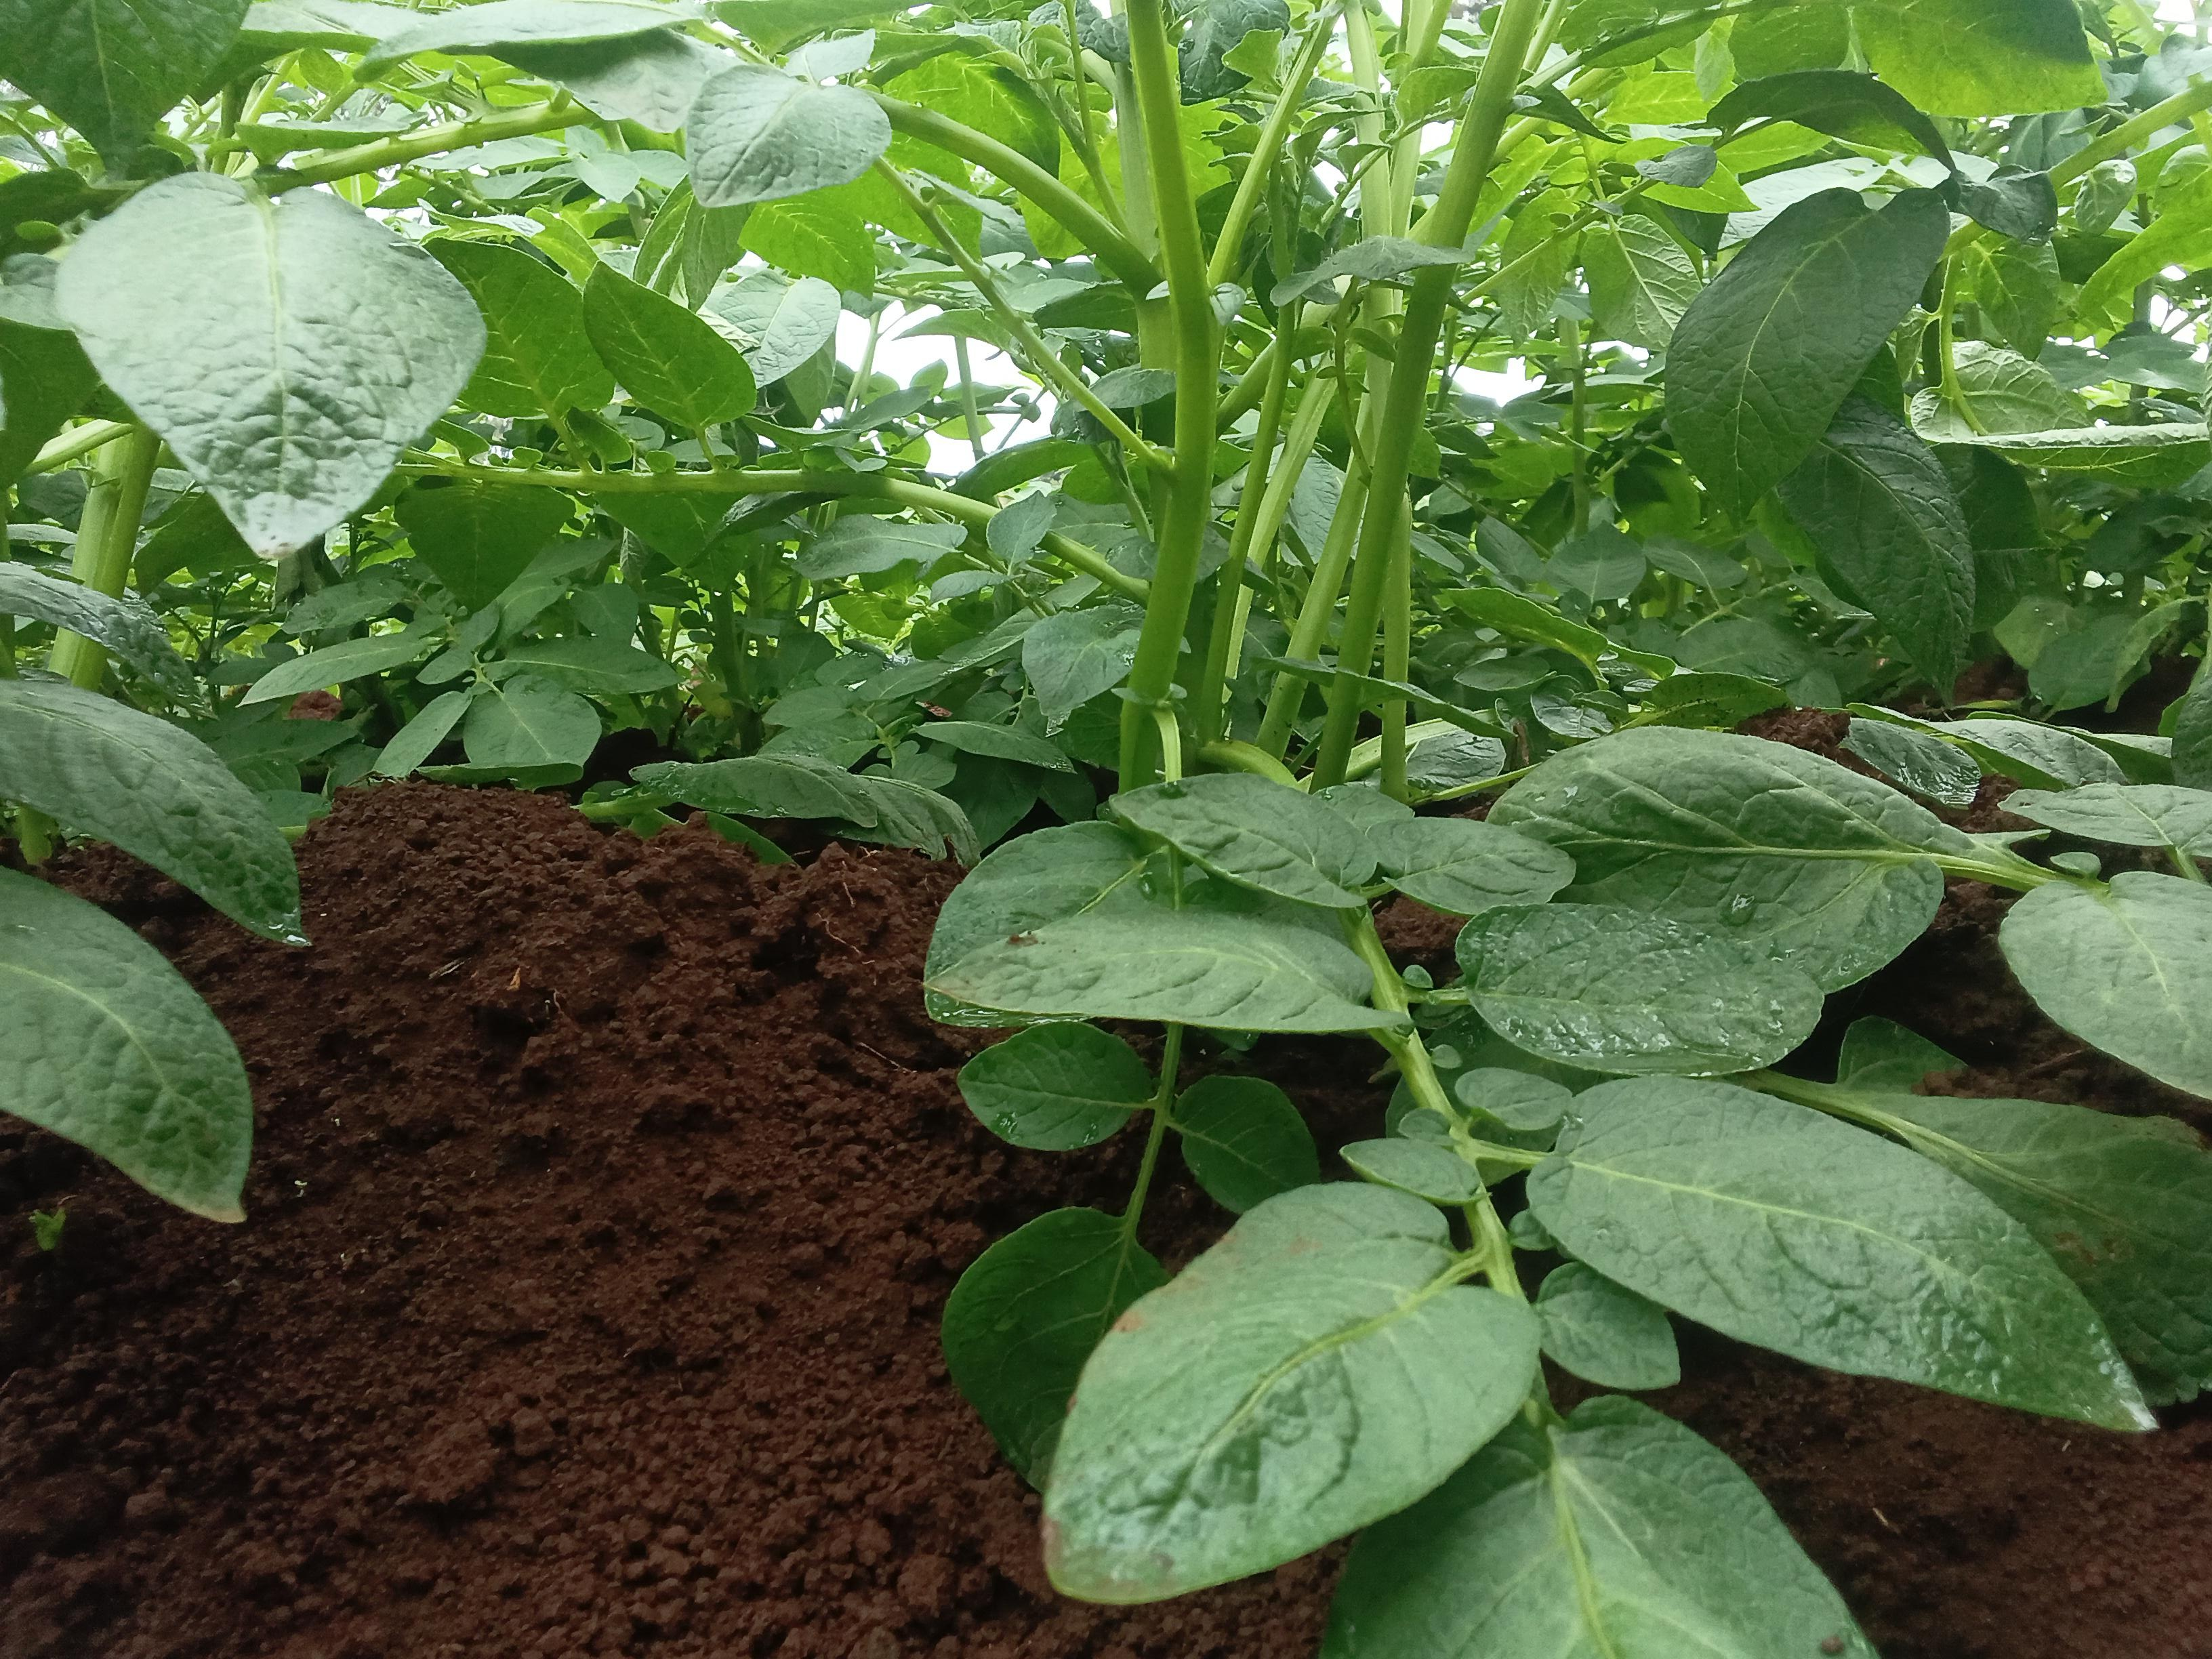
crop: potato
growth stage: vegetative
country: Kenya
